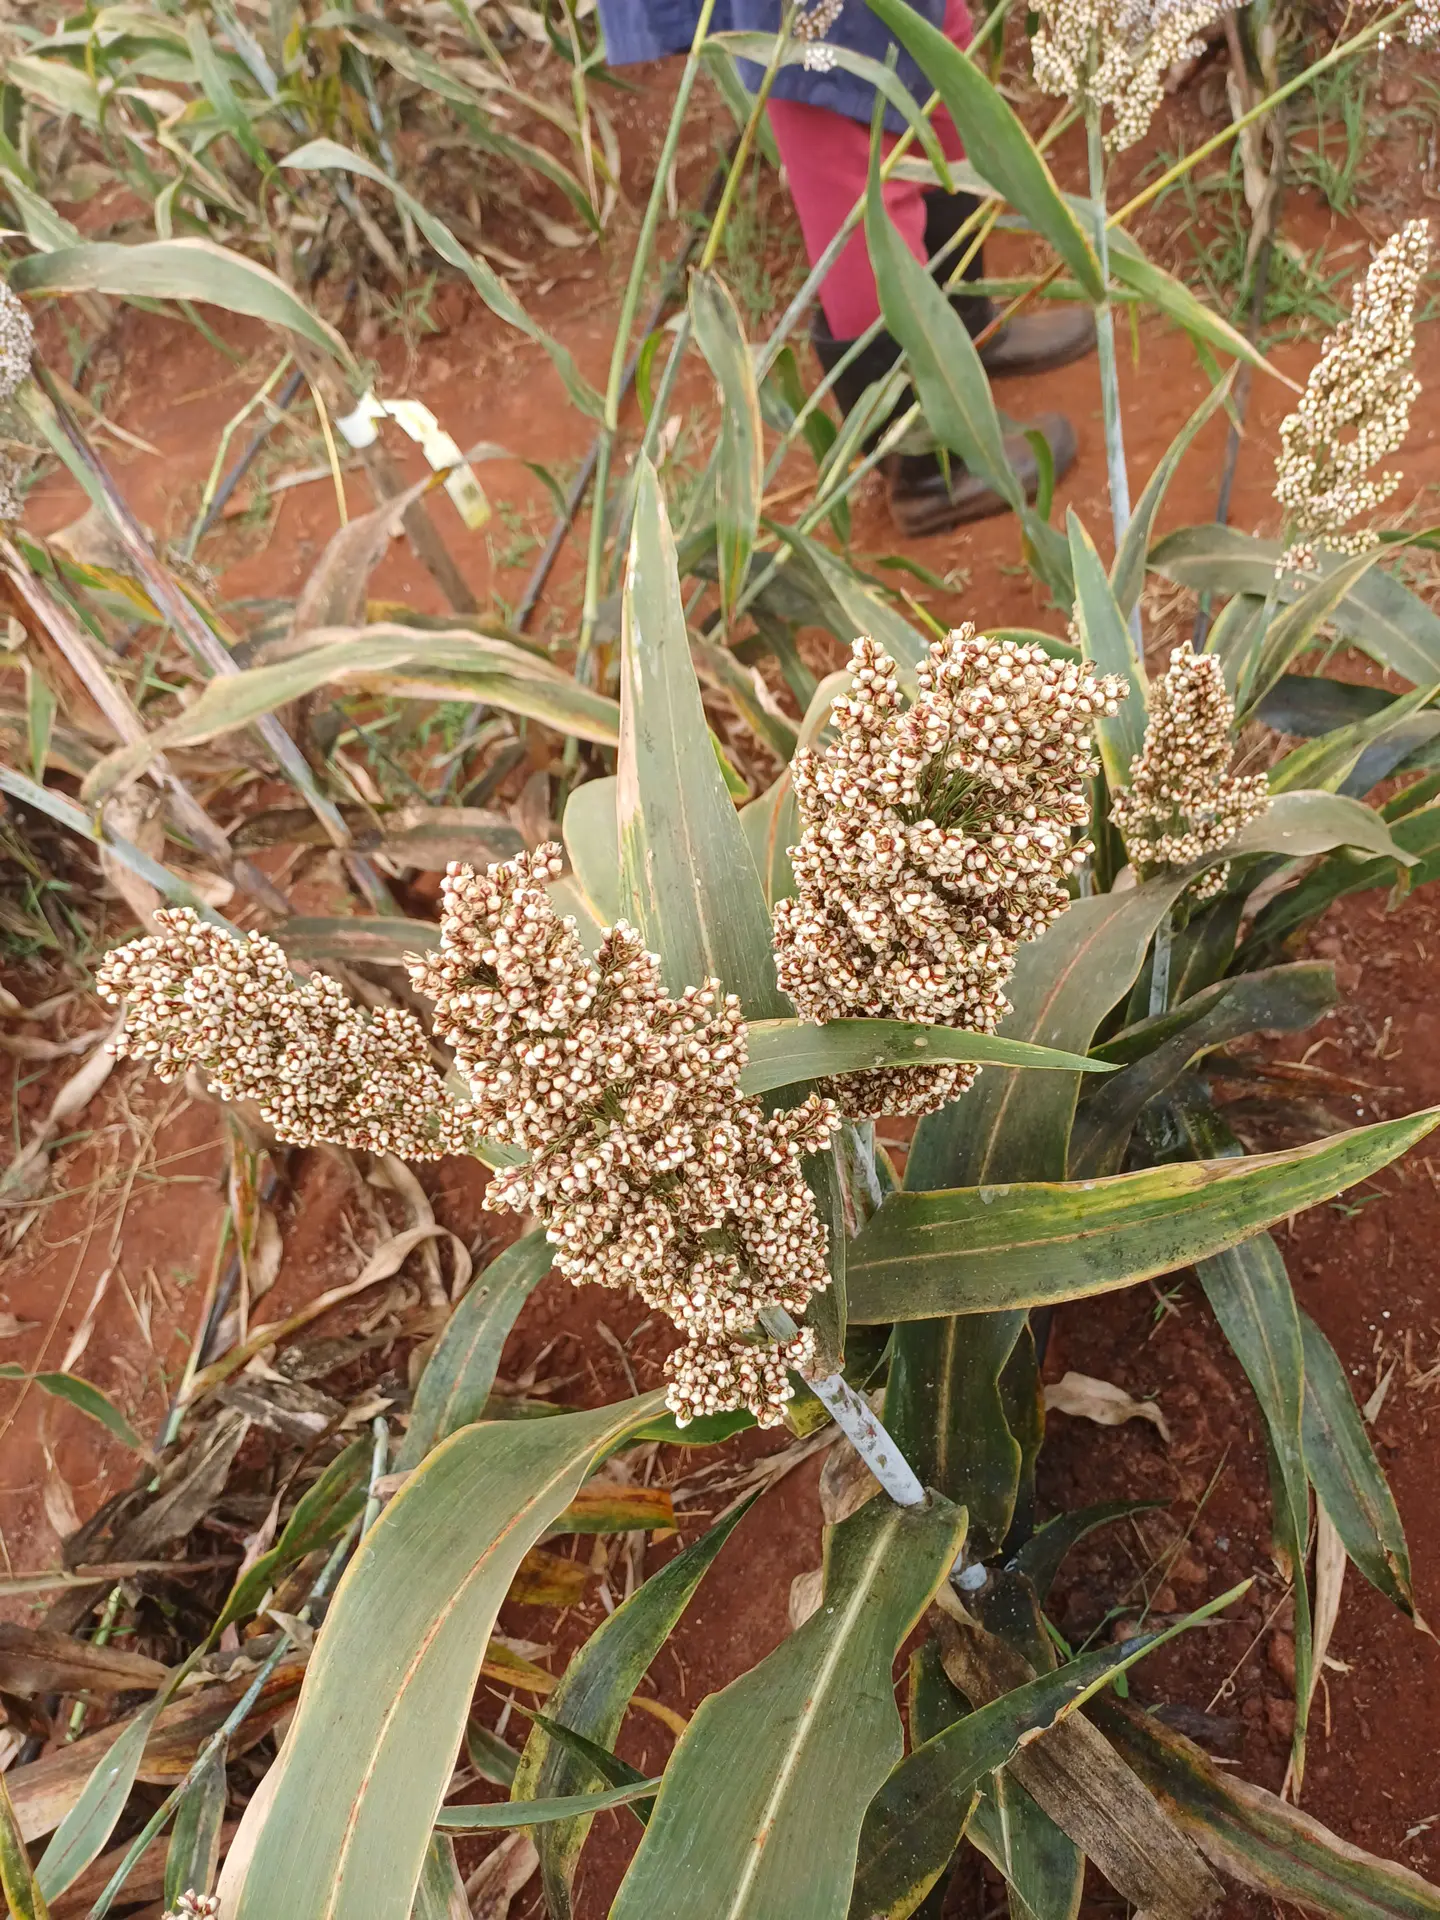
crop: sorghum
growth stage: maturity
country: Kenya
